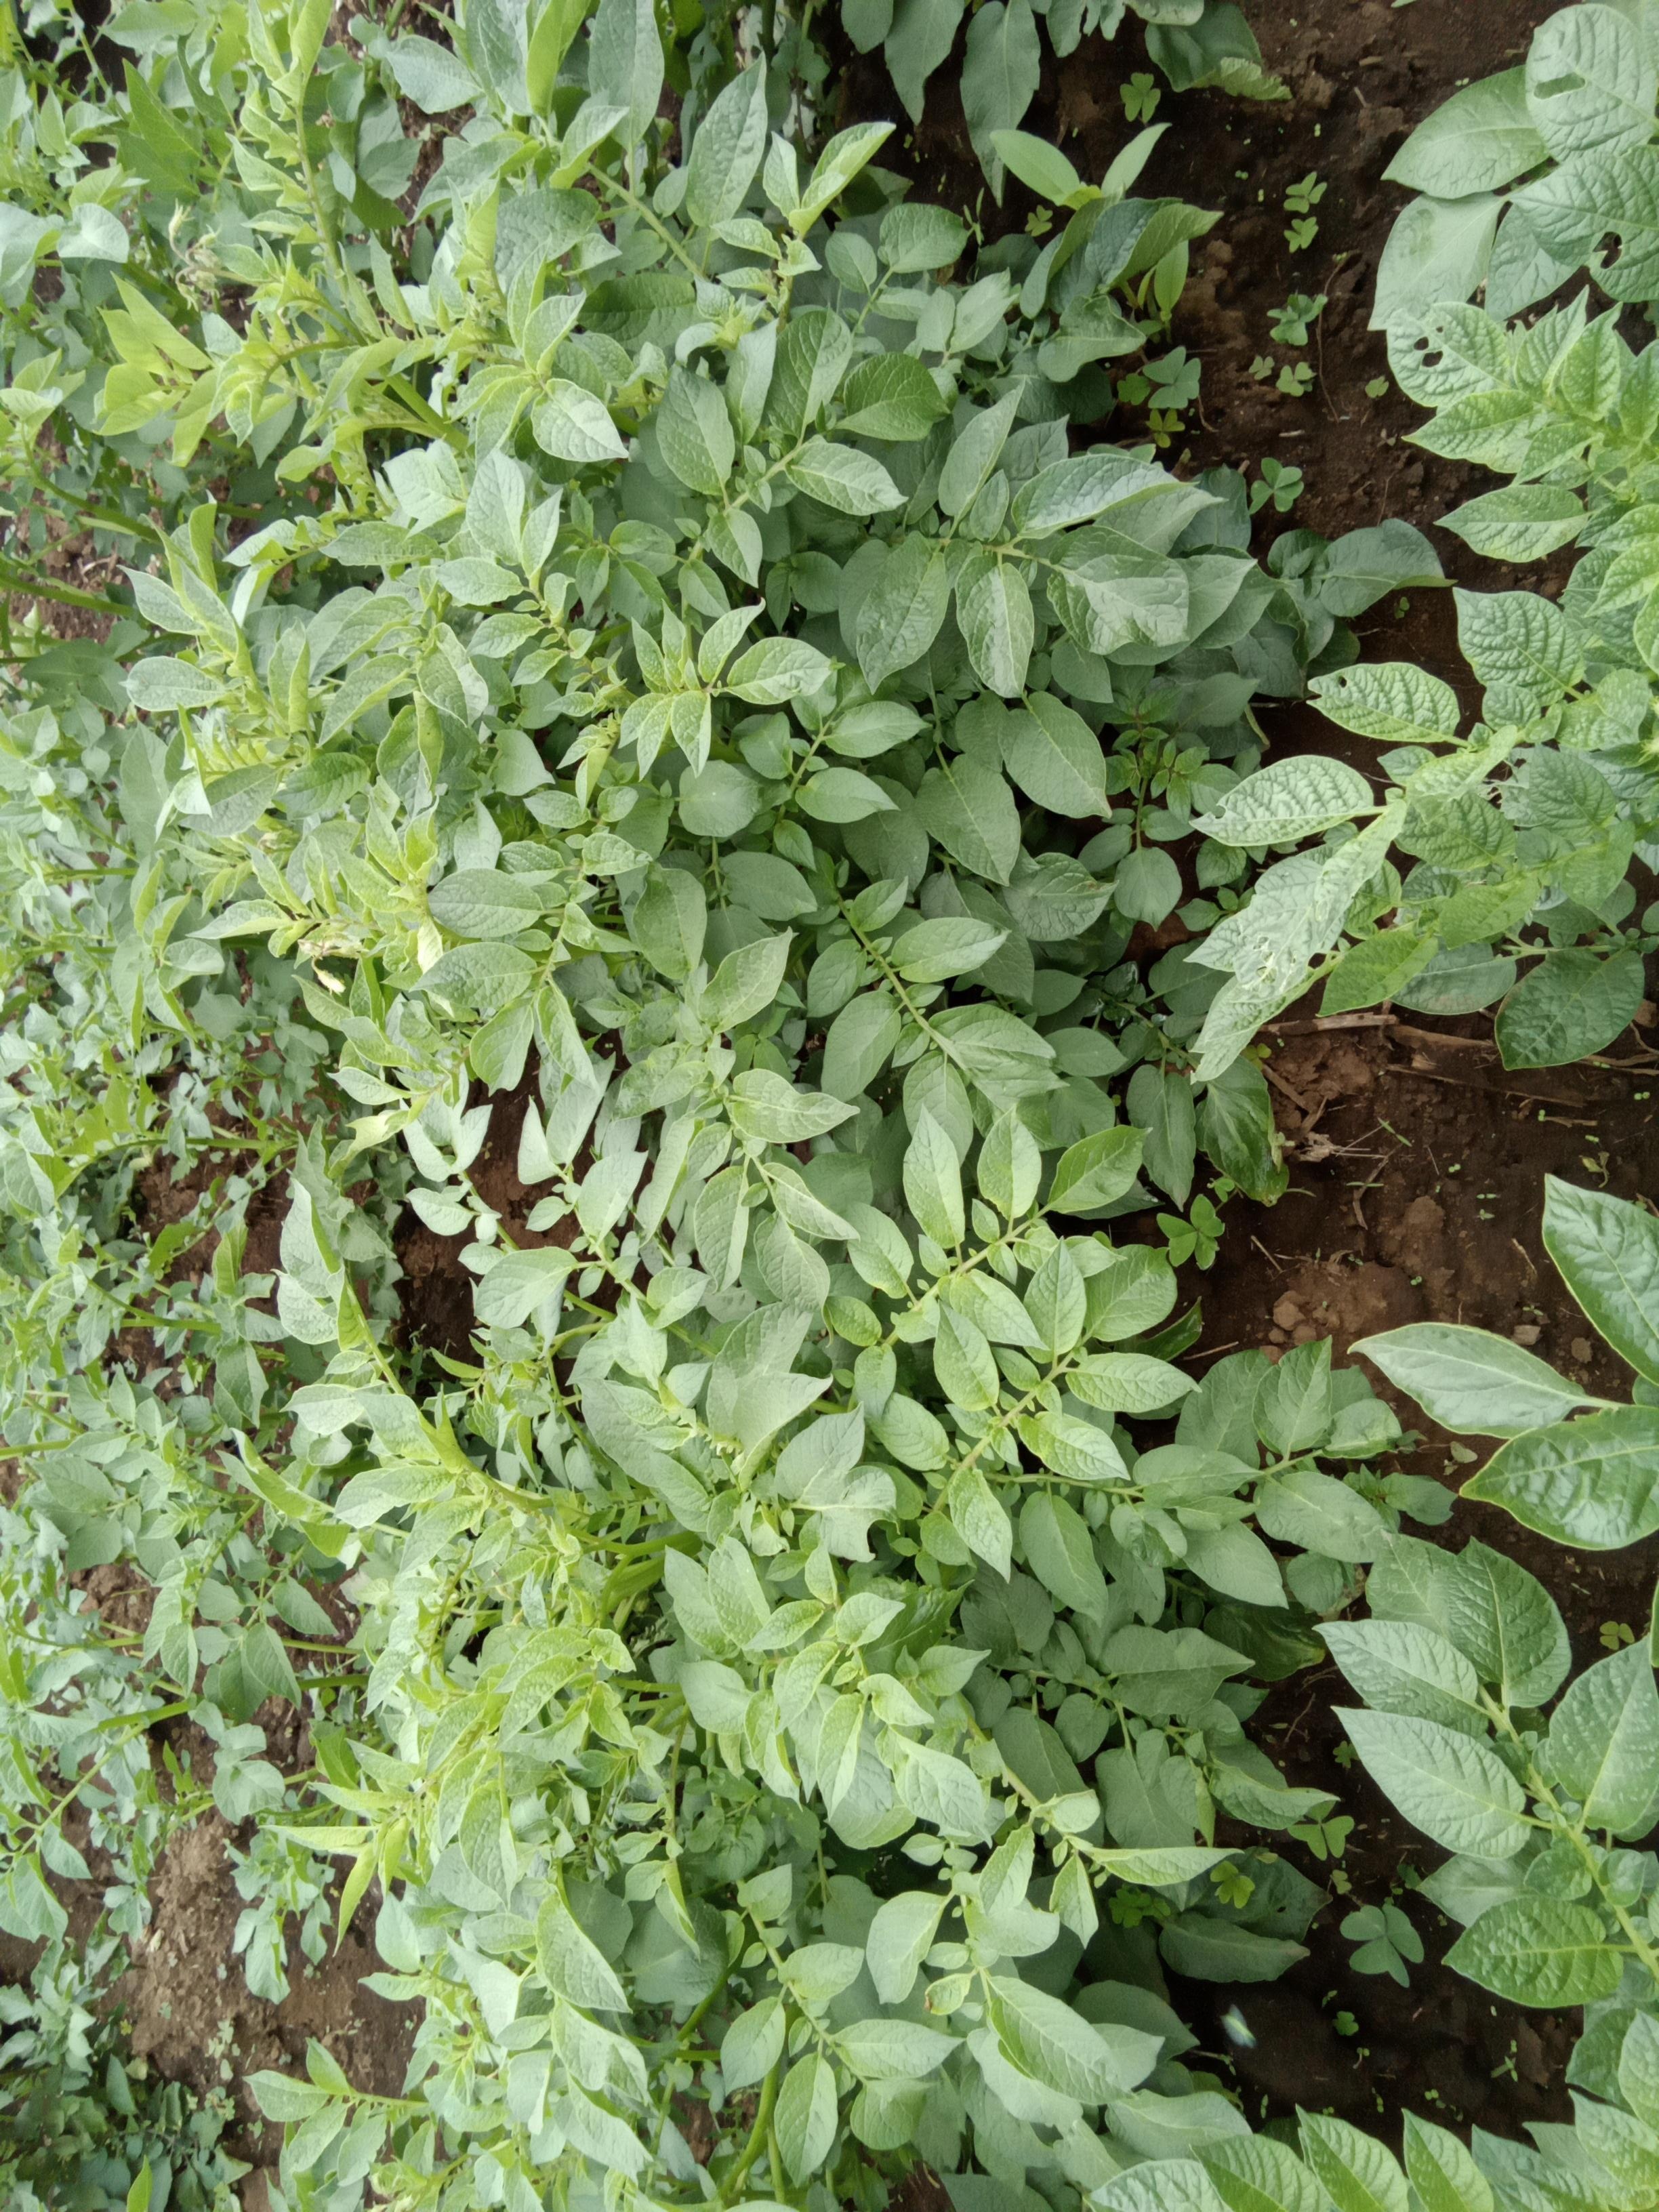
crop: potato
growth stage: vegetative
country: Kenya
